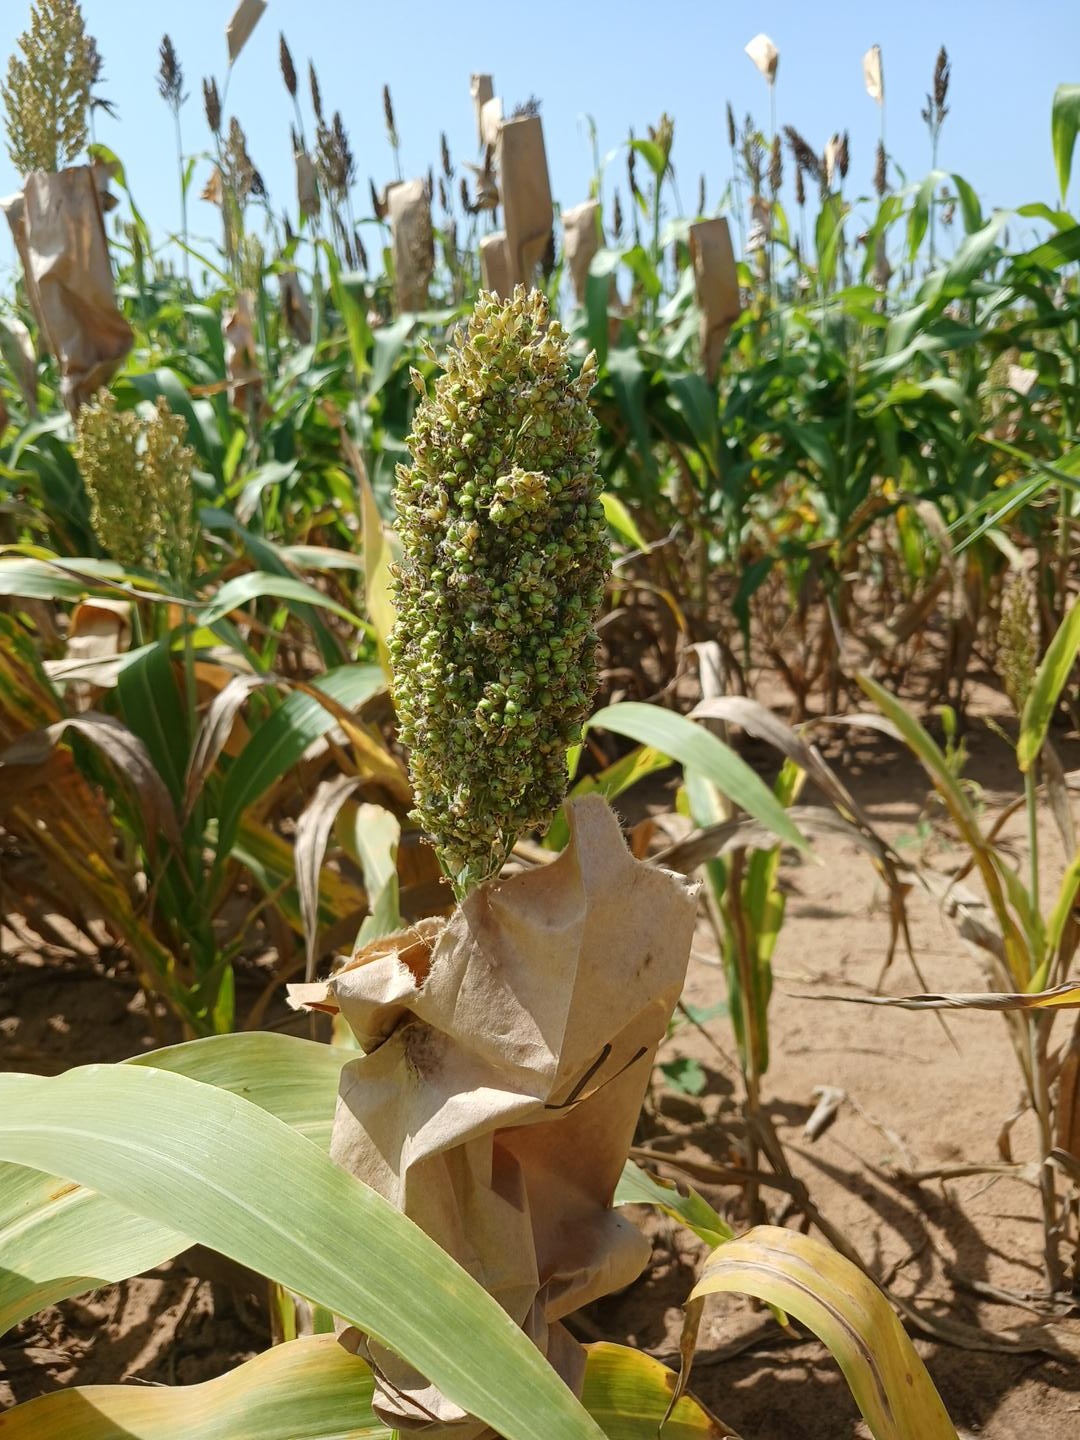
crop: sorghum
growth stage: filling grain
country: Senegal
